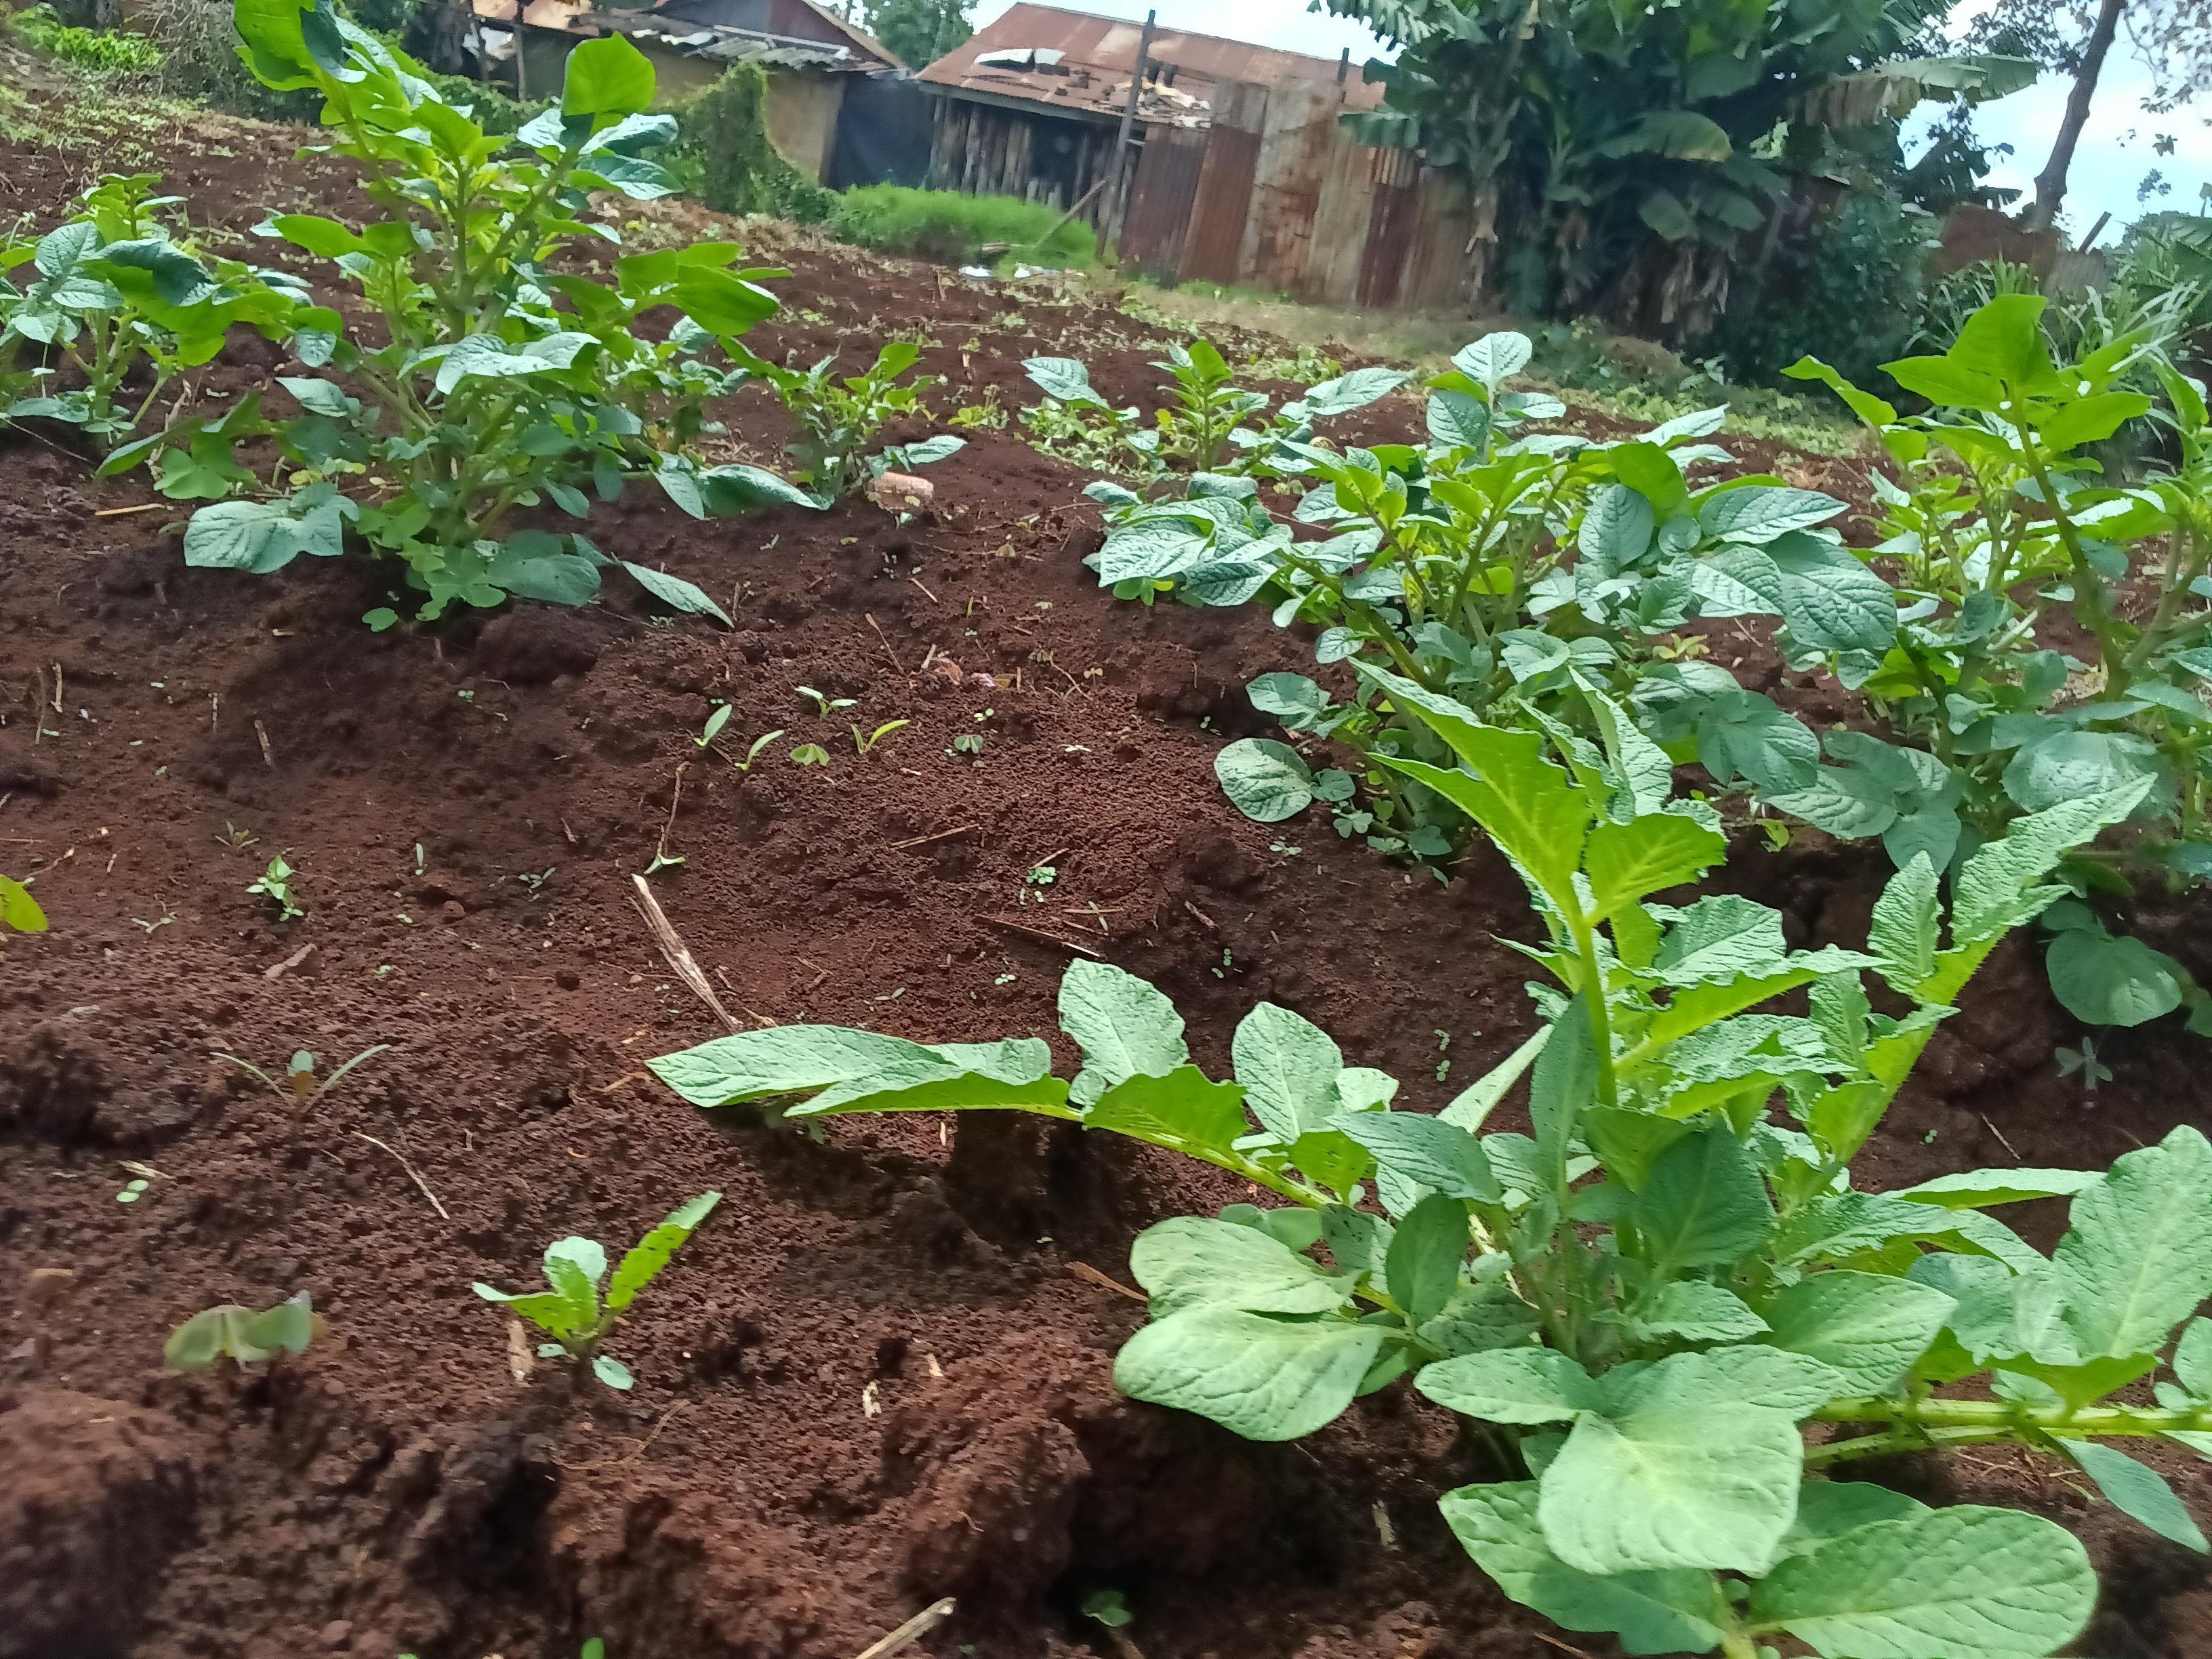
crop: potato
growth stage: vegetative
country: Kenya
